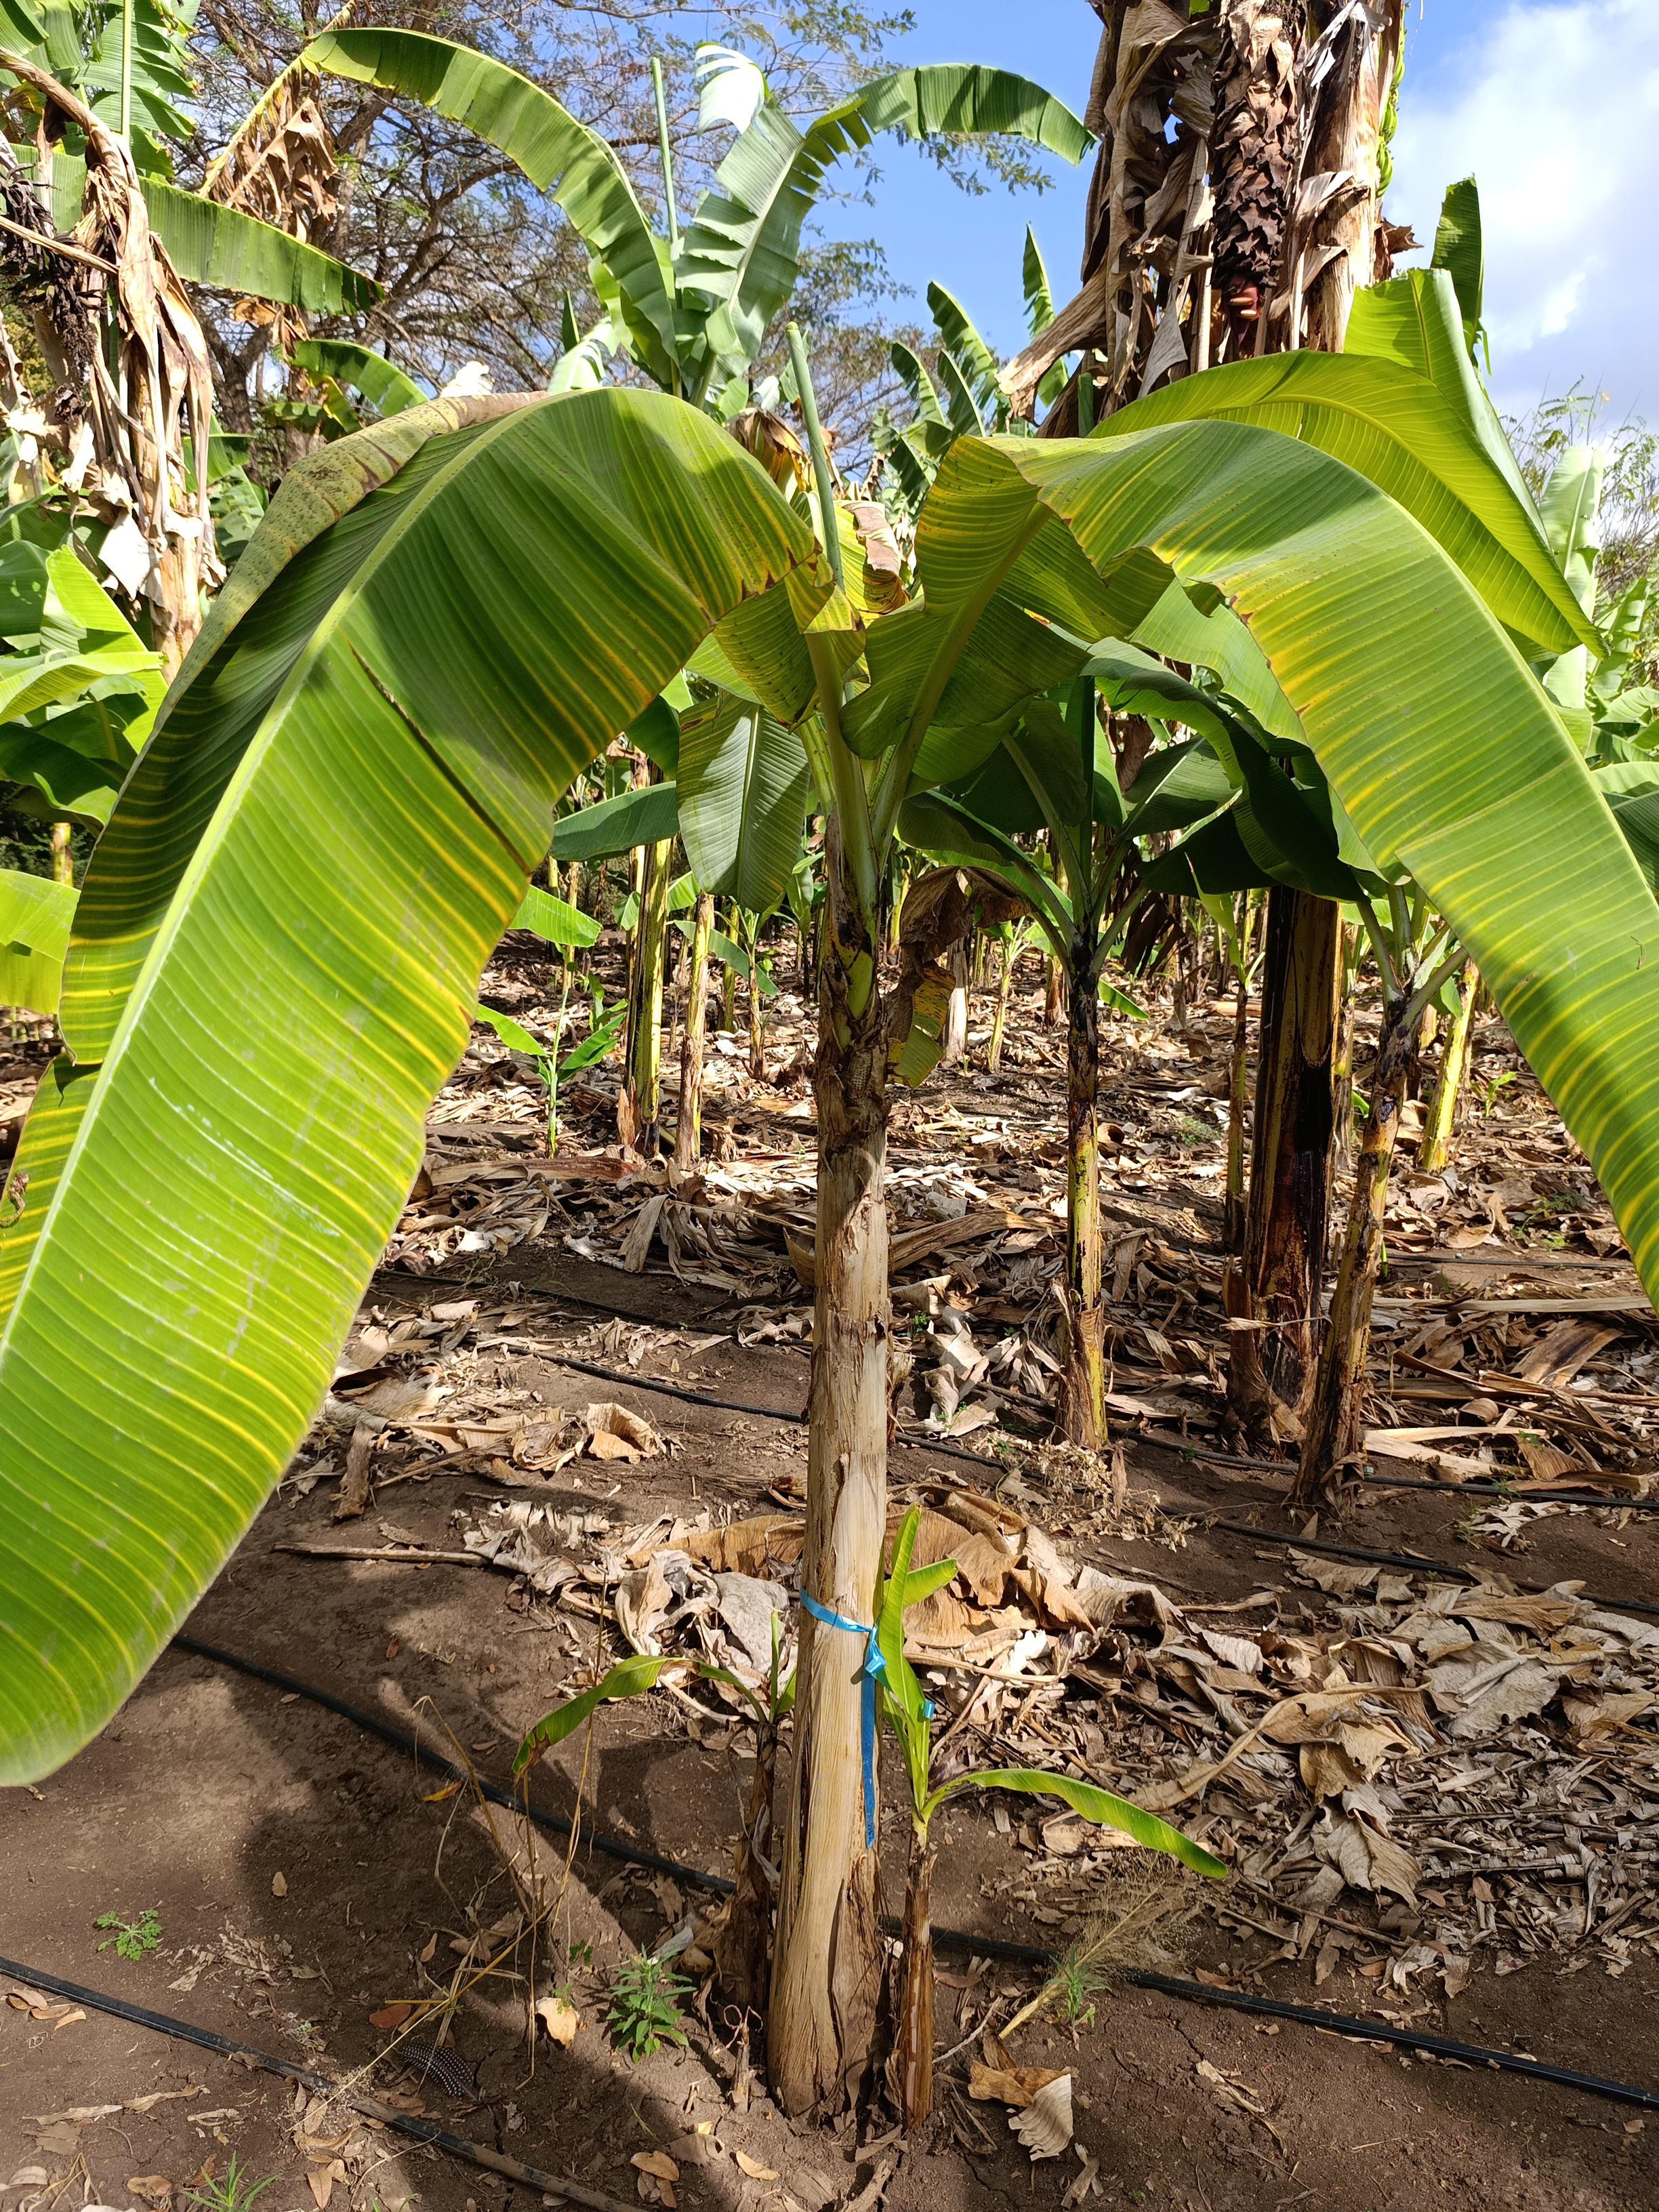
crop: banana
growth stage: vegetative
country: Tanzania
